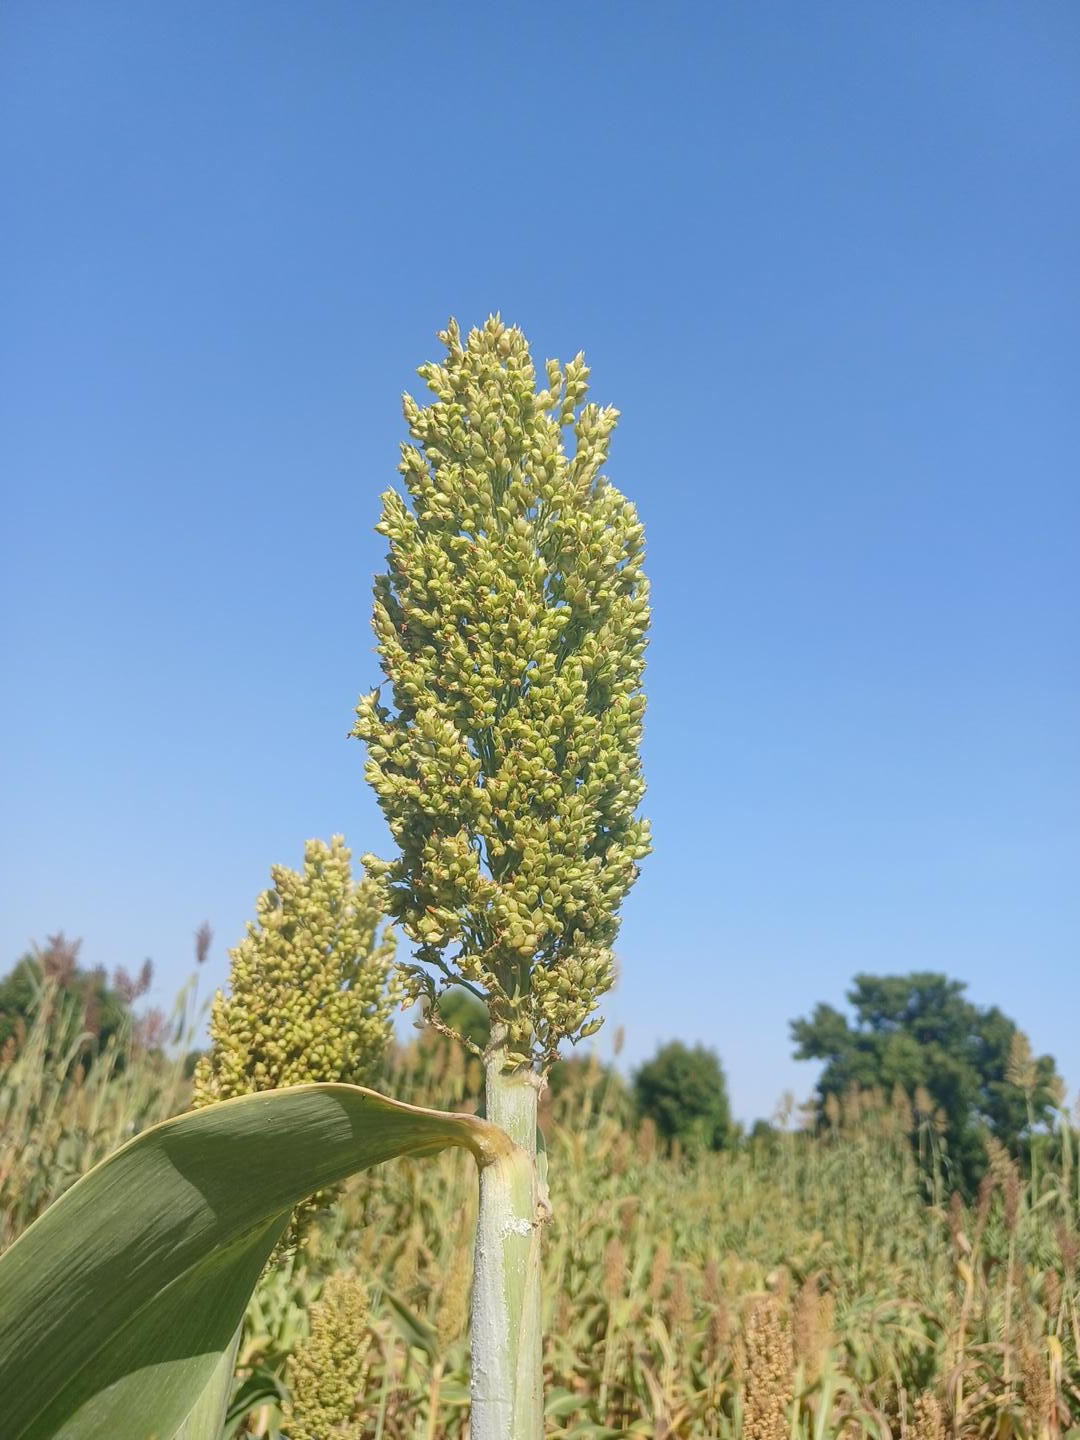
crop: sorghum
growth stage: filling grain
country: Senegal
